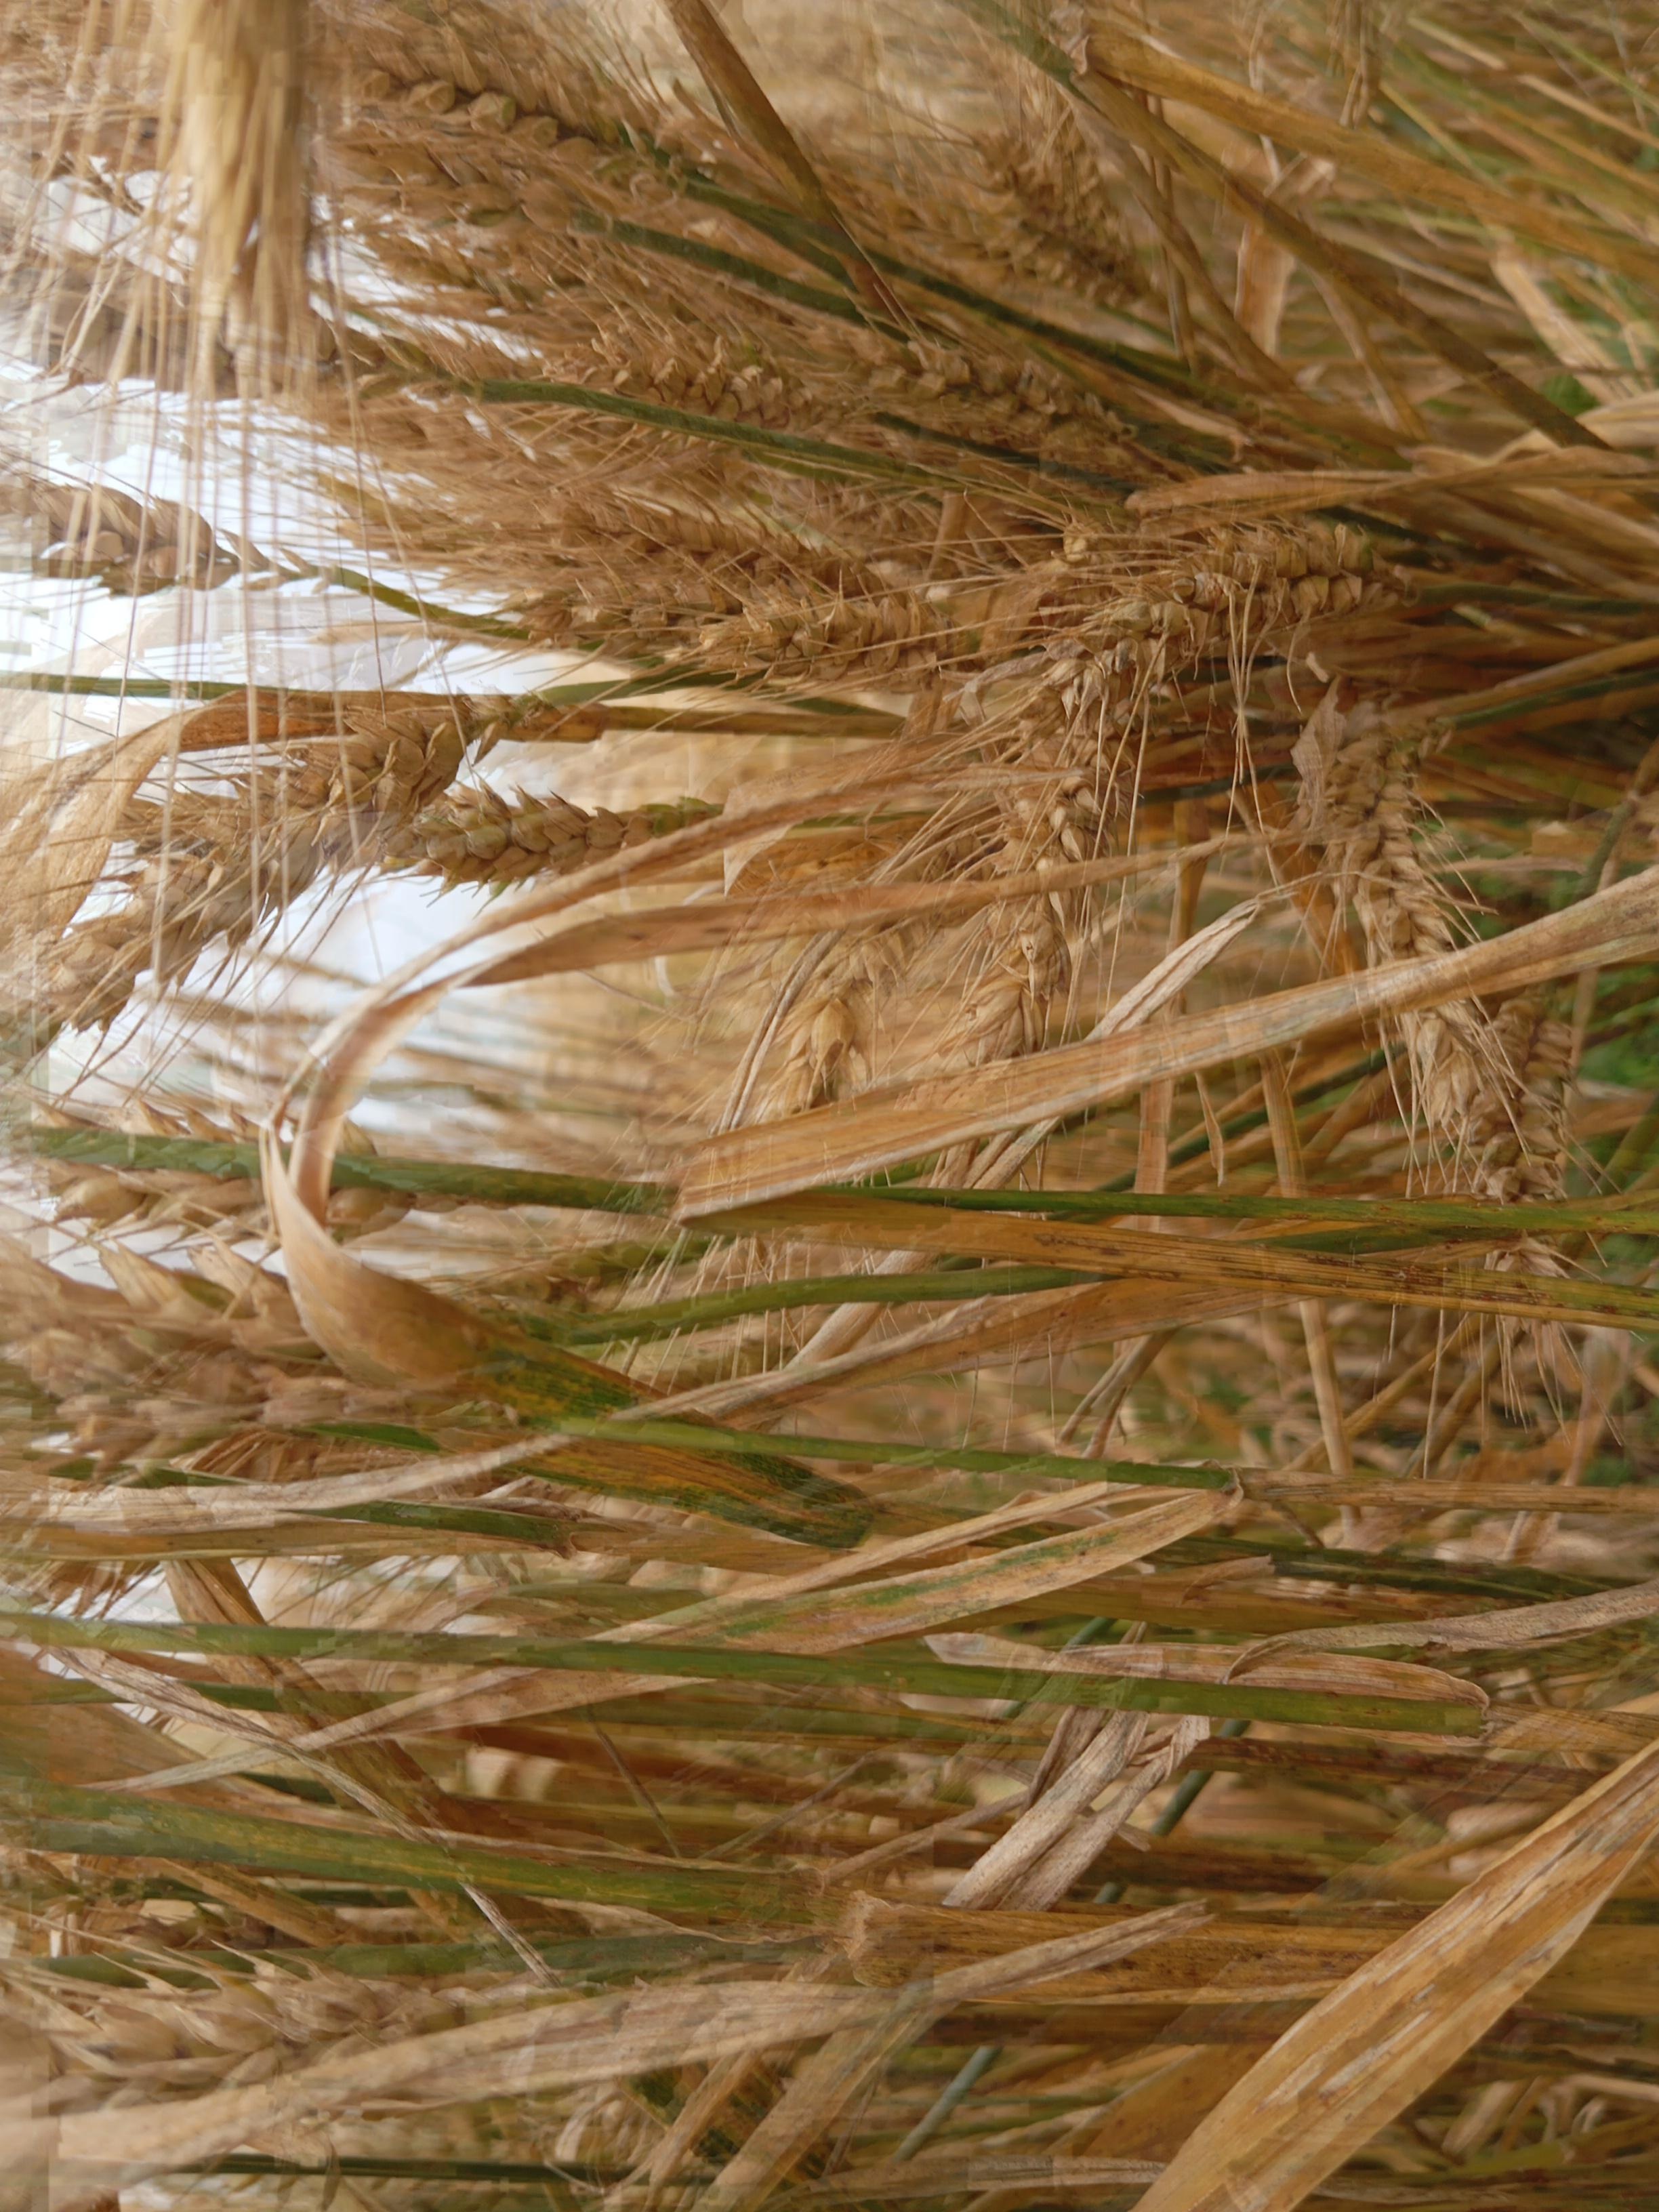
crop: wheat
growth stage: maturity
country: Kenya
